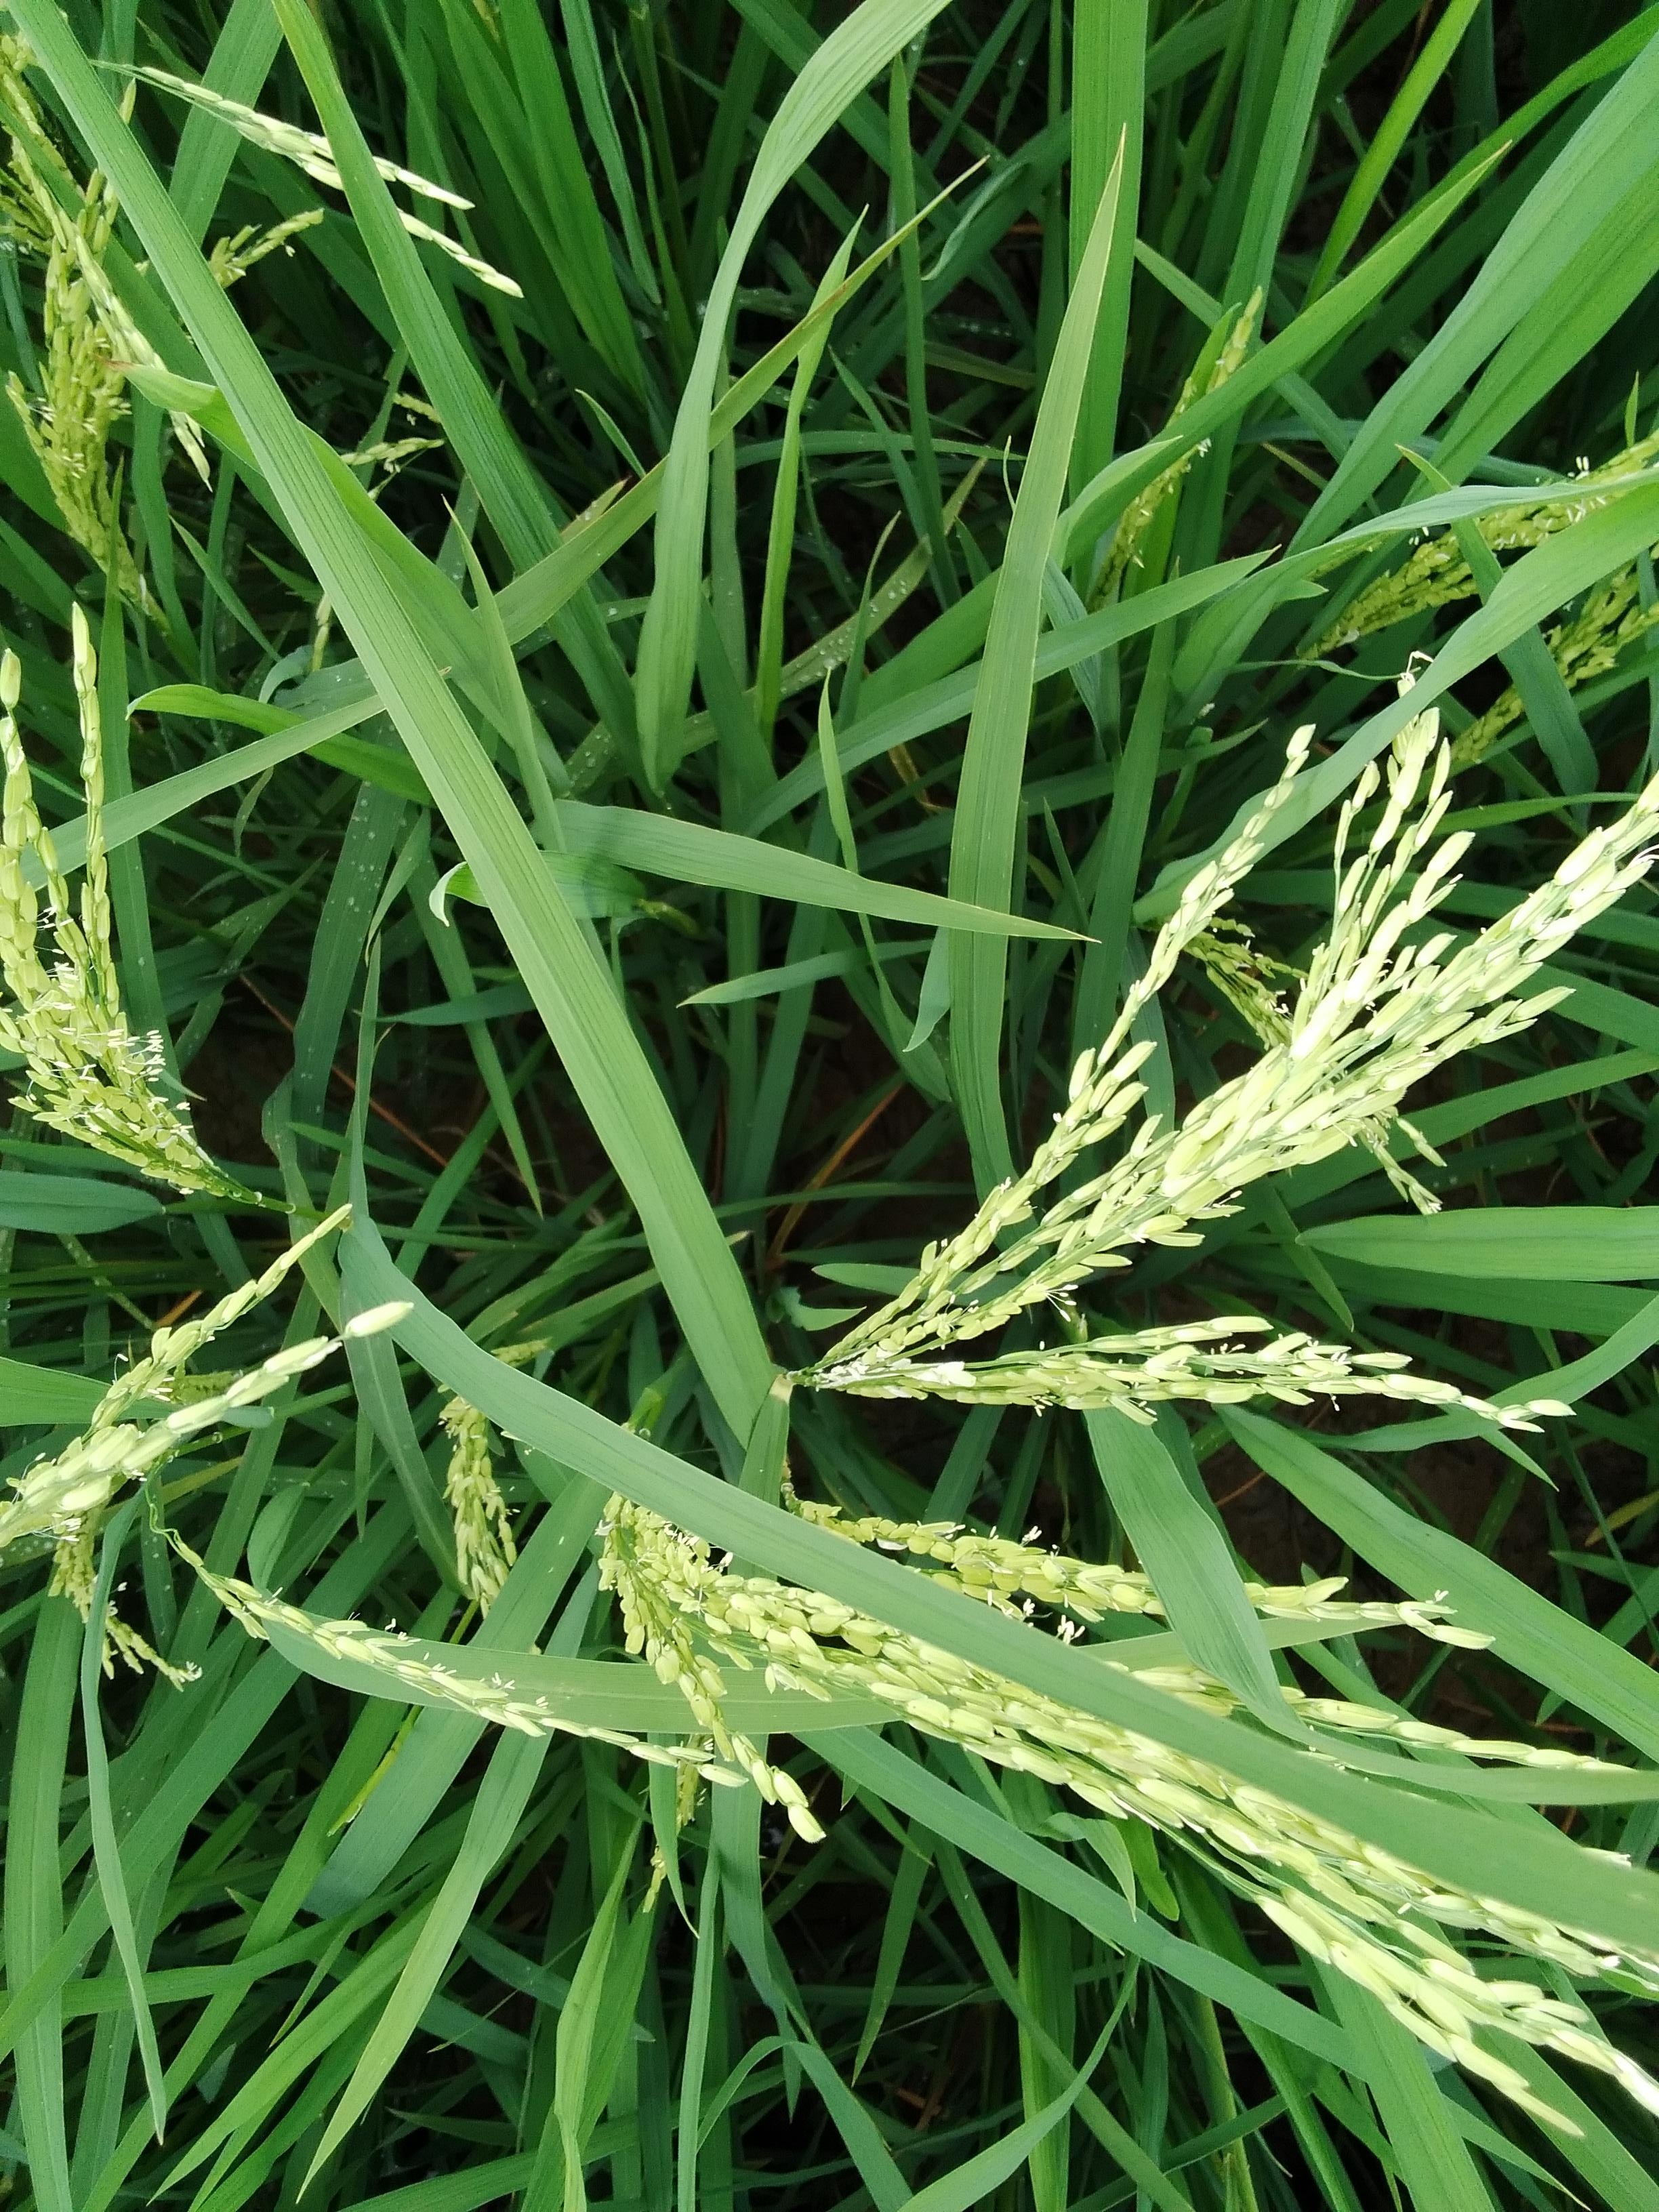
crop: rice
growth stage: flowering
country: Nigeria
